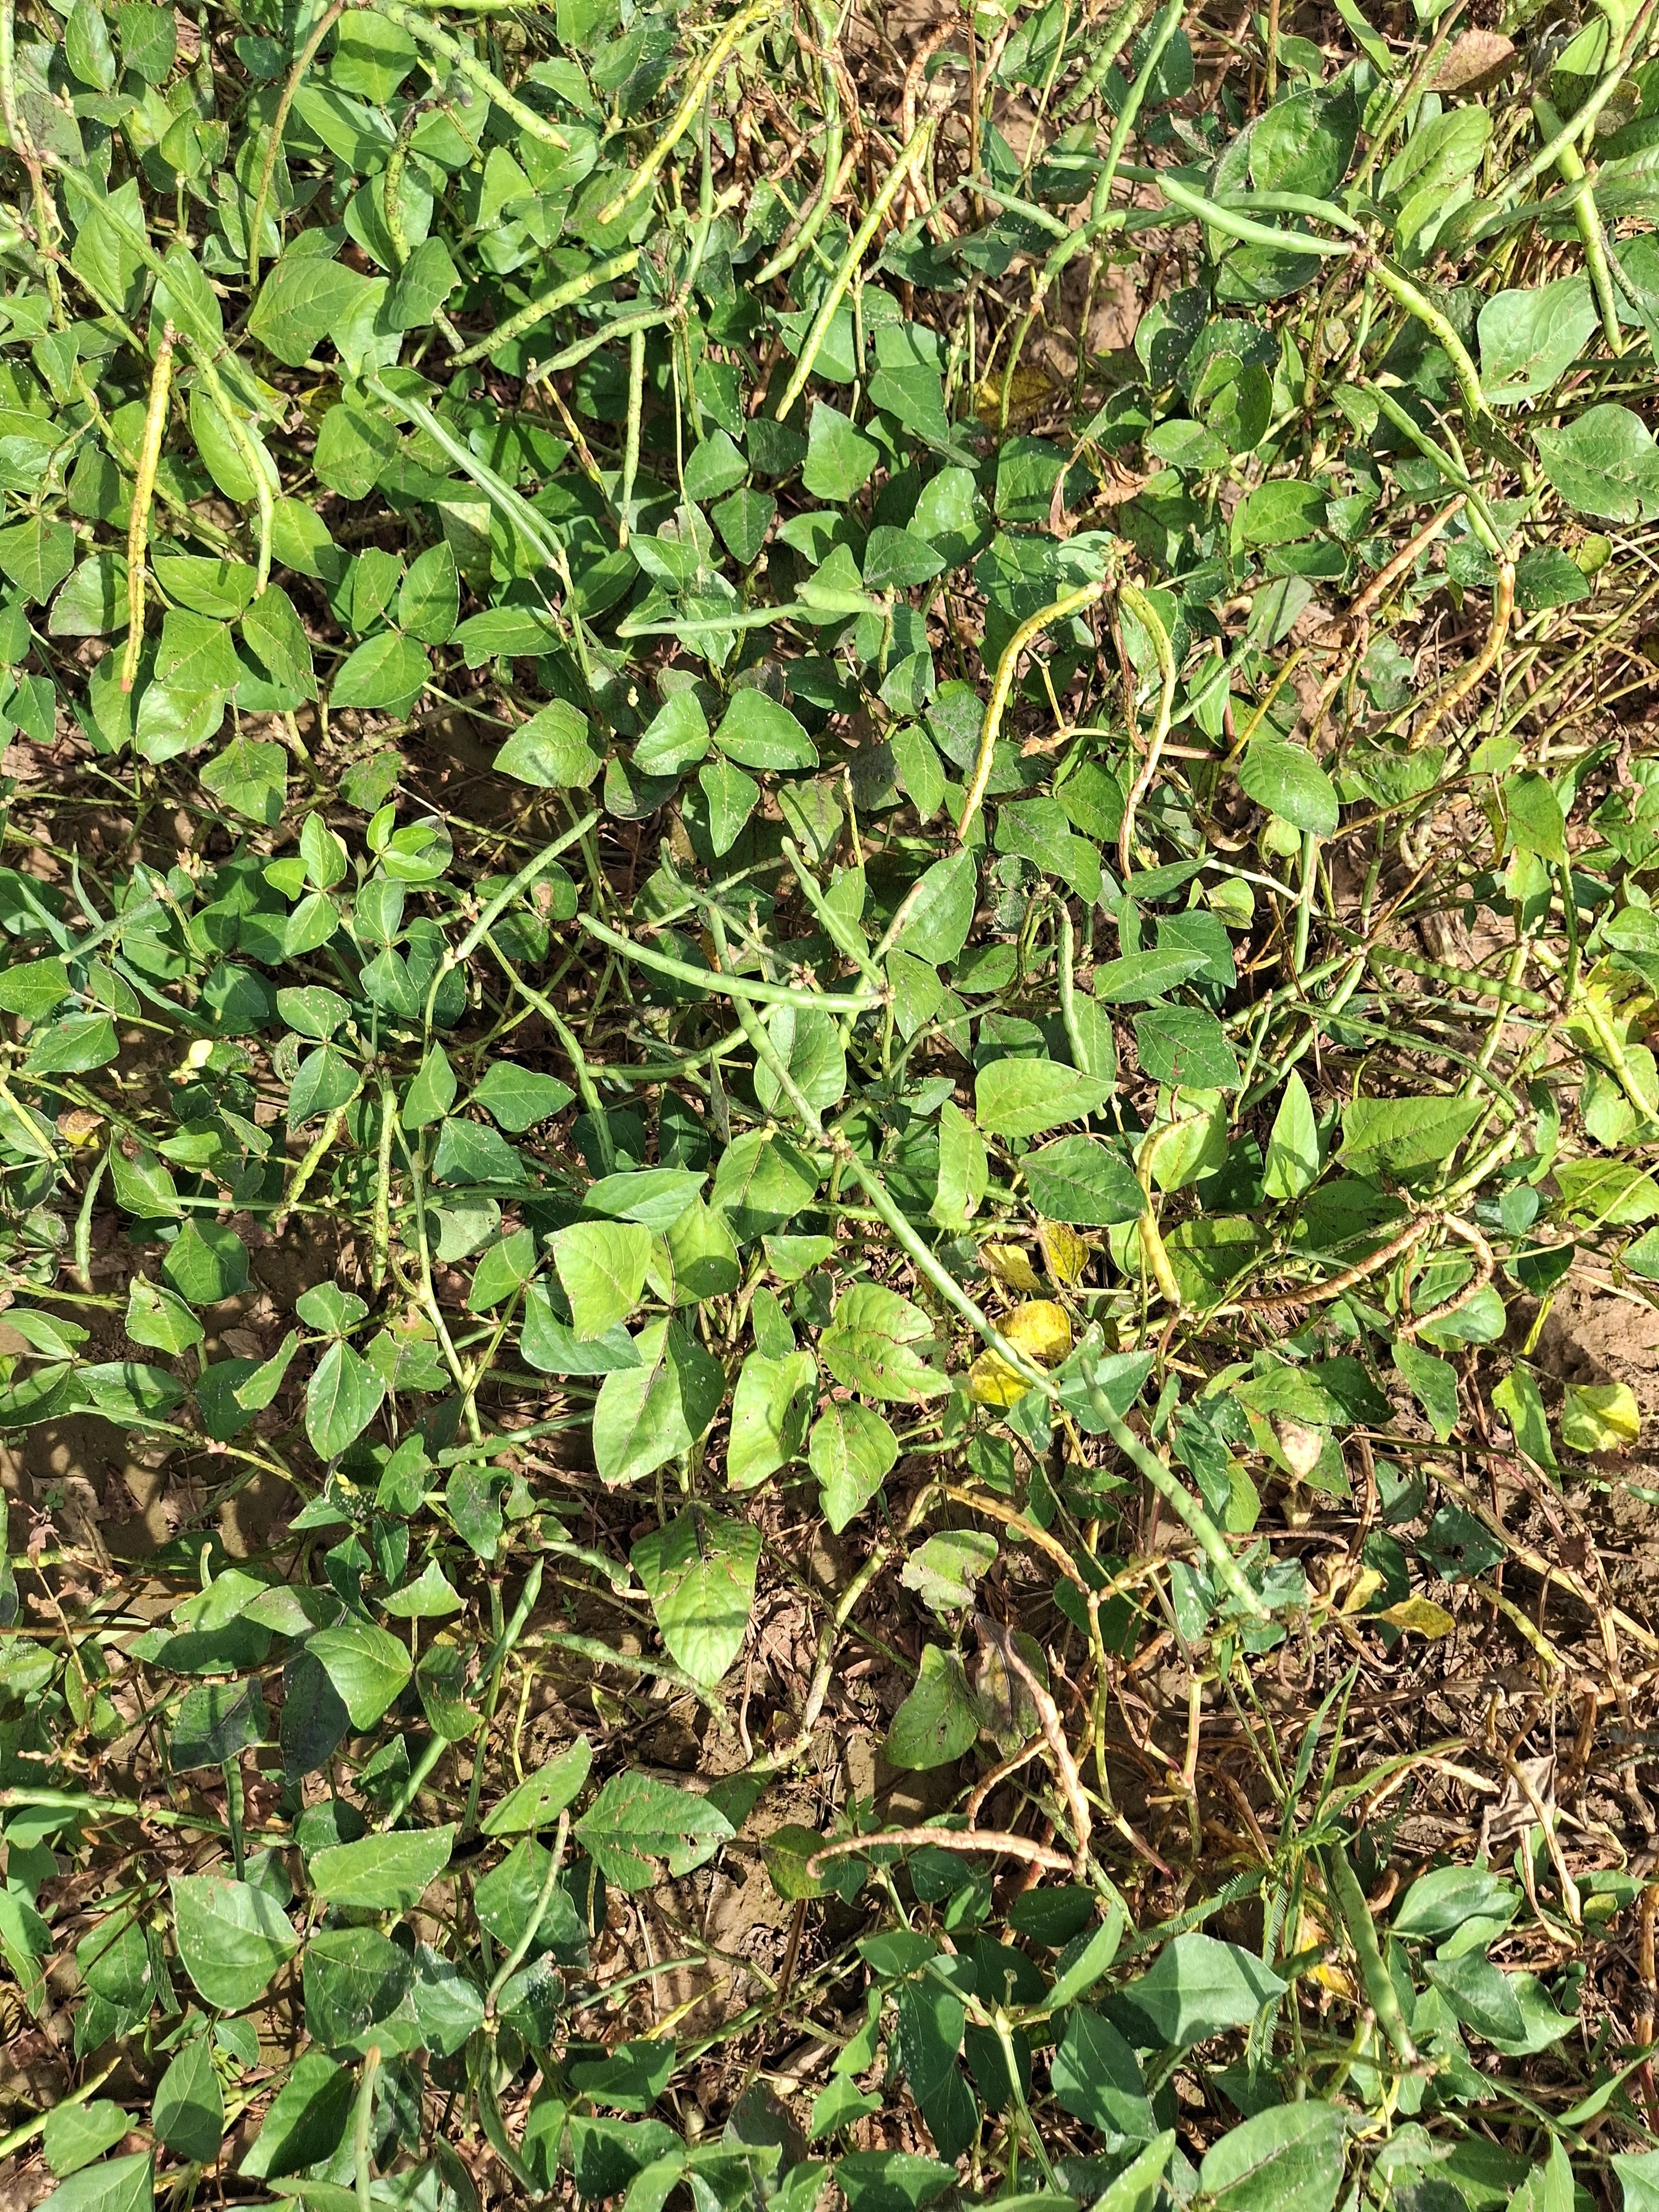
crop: cowpea
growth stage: maturity
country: Nigeria
